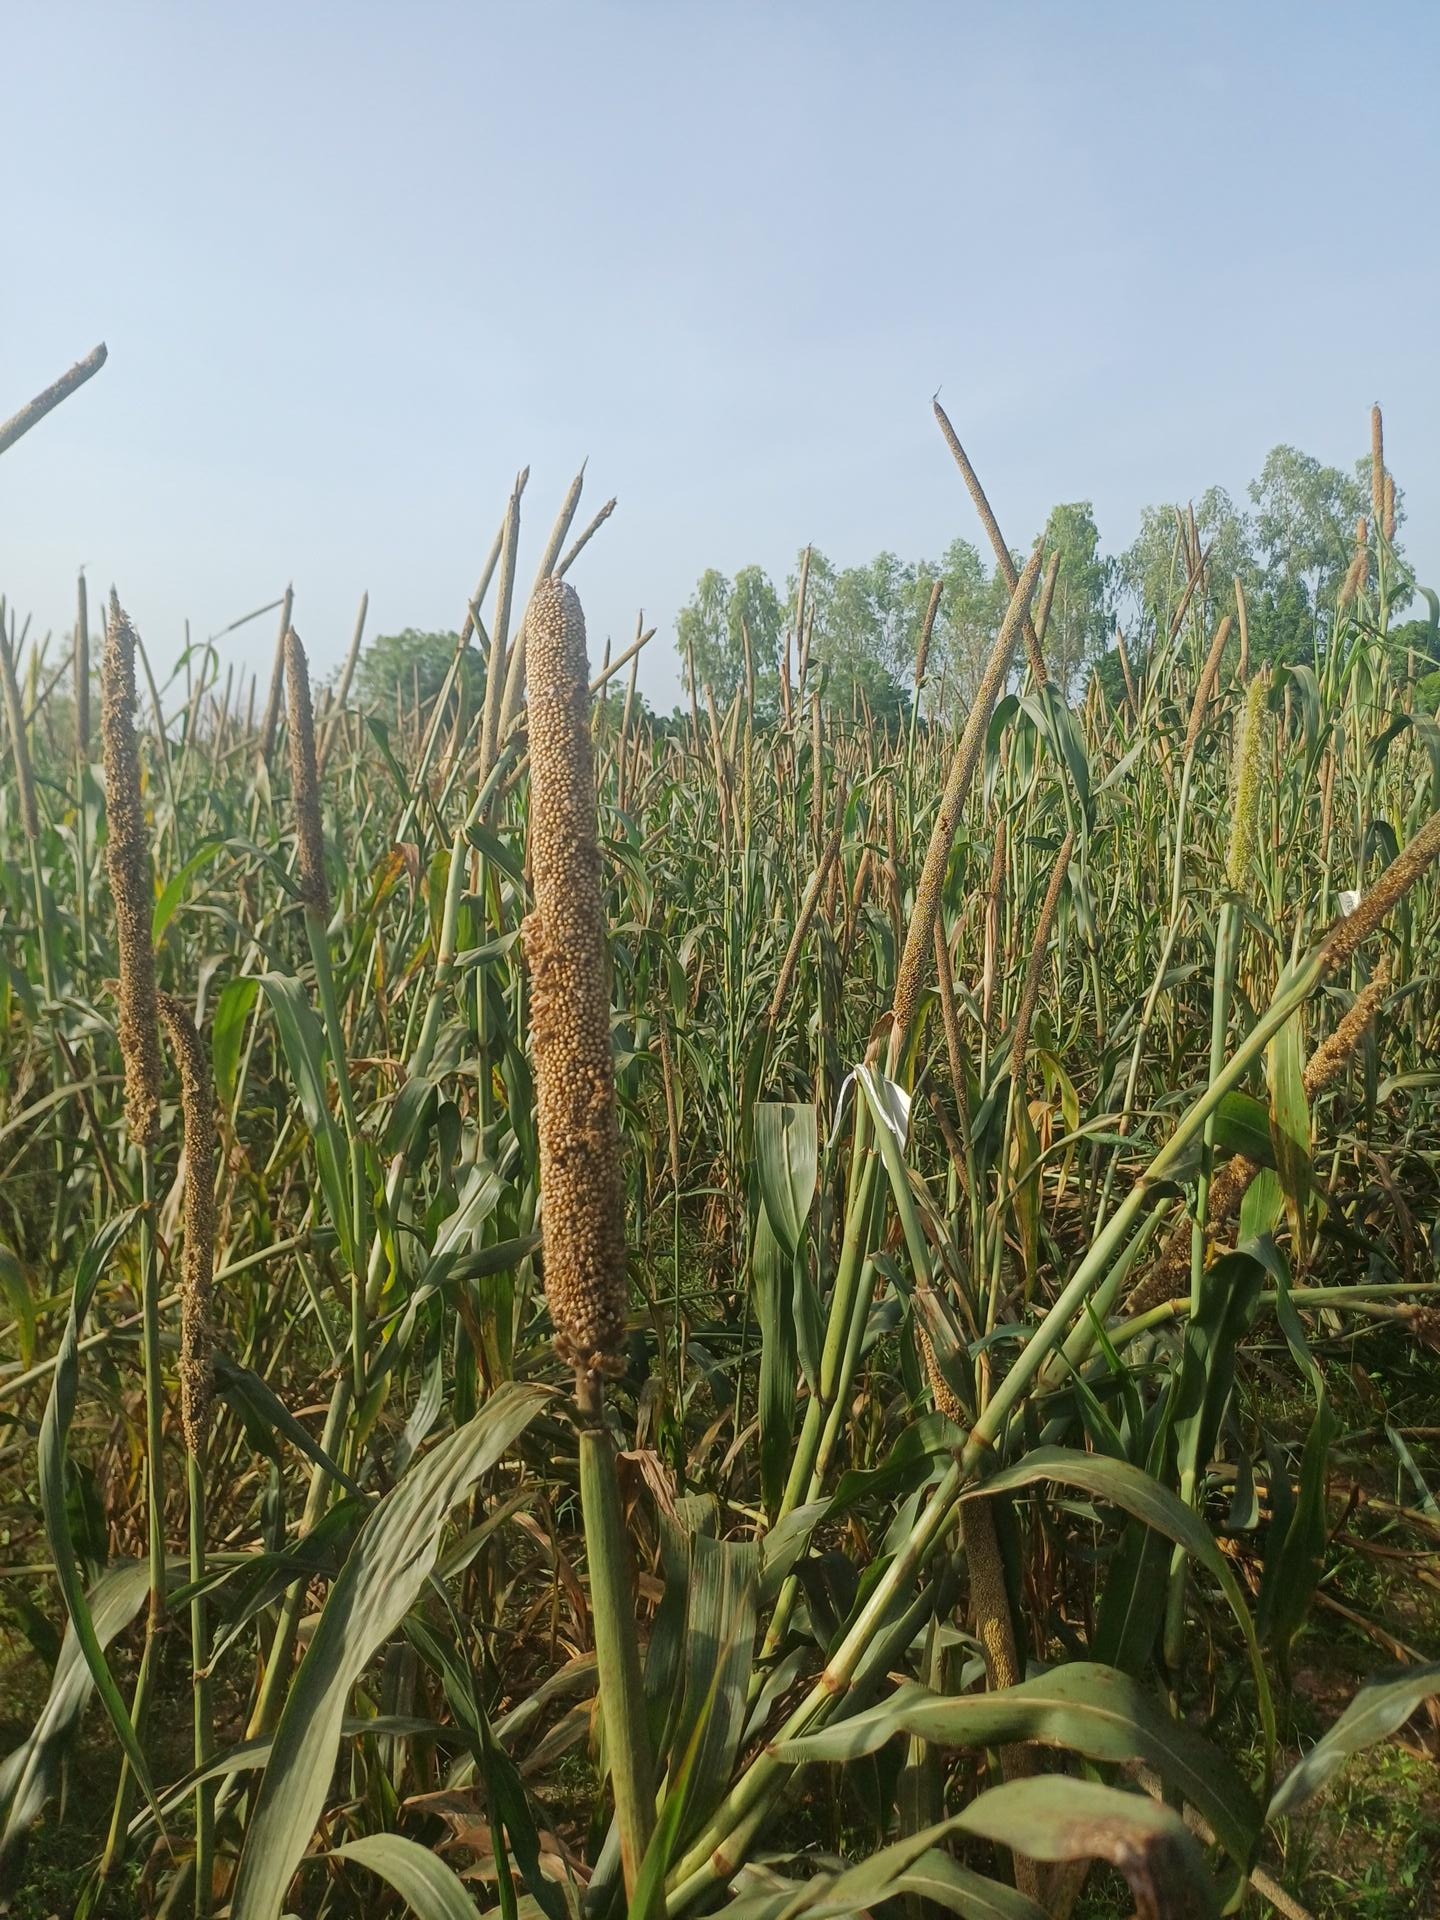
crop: pearl millet
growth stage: filling grain
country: Senegal
